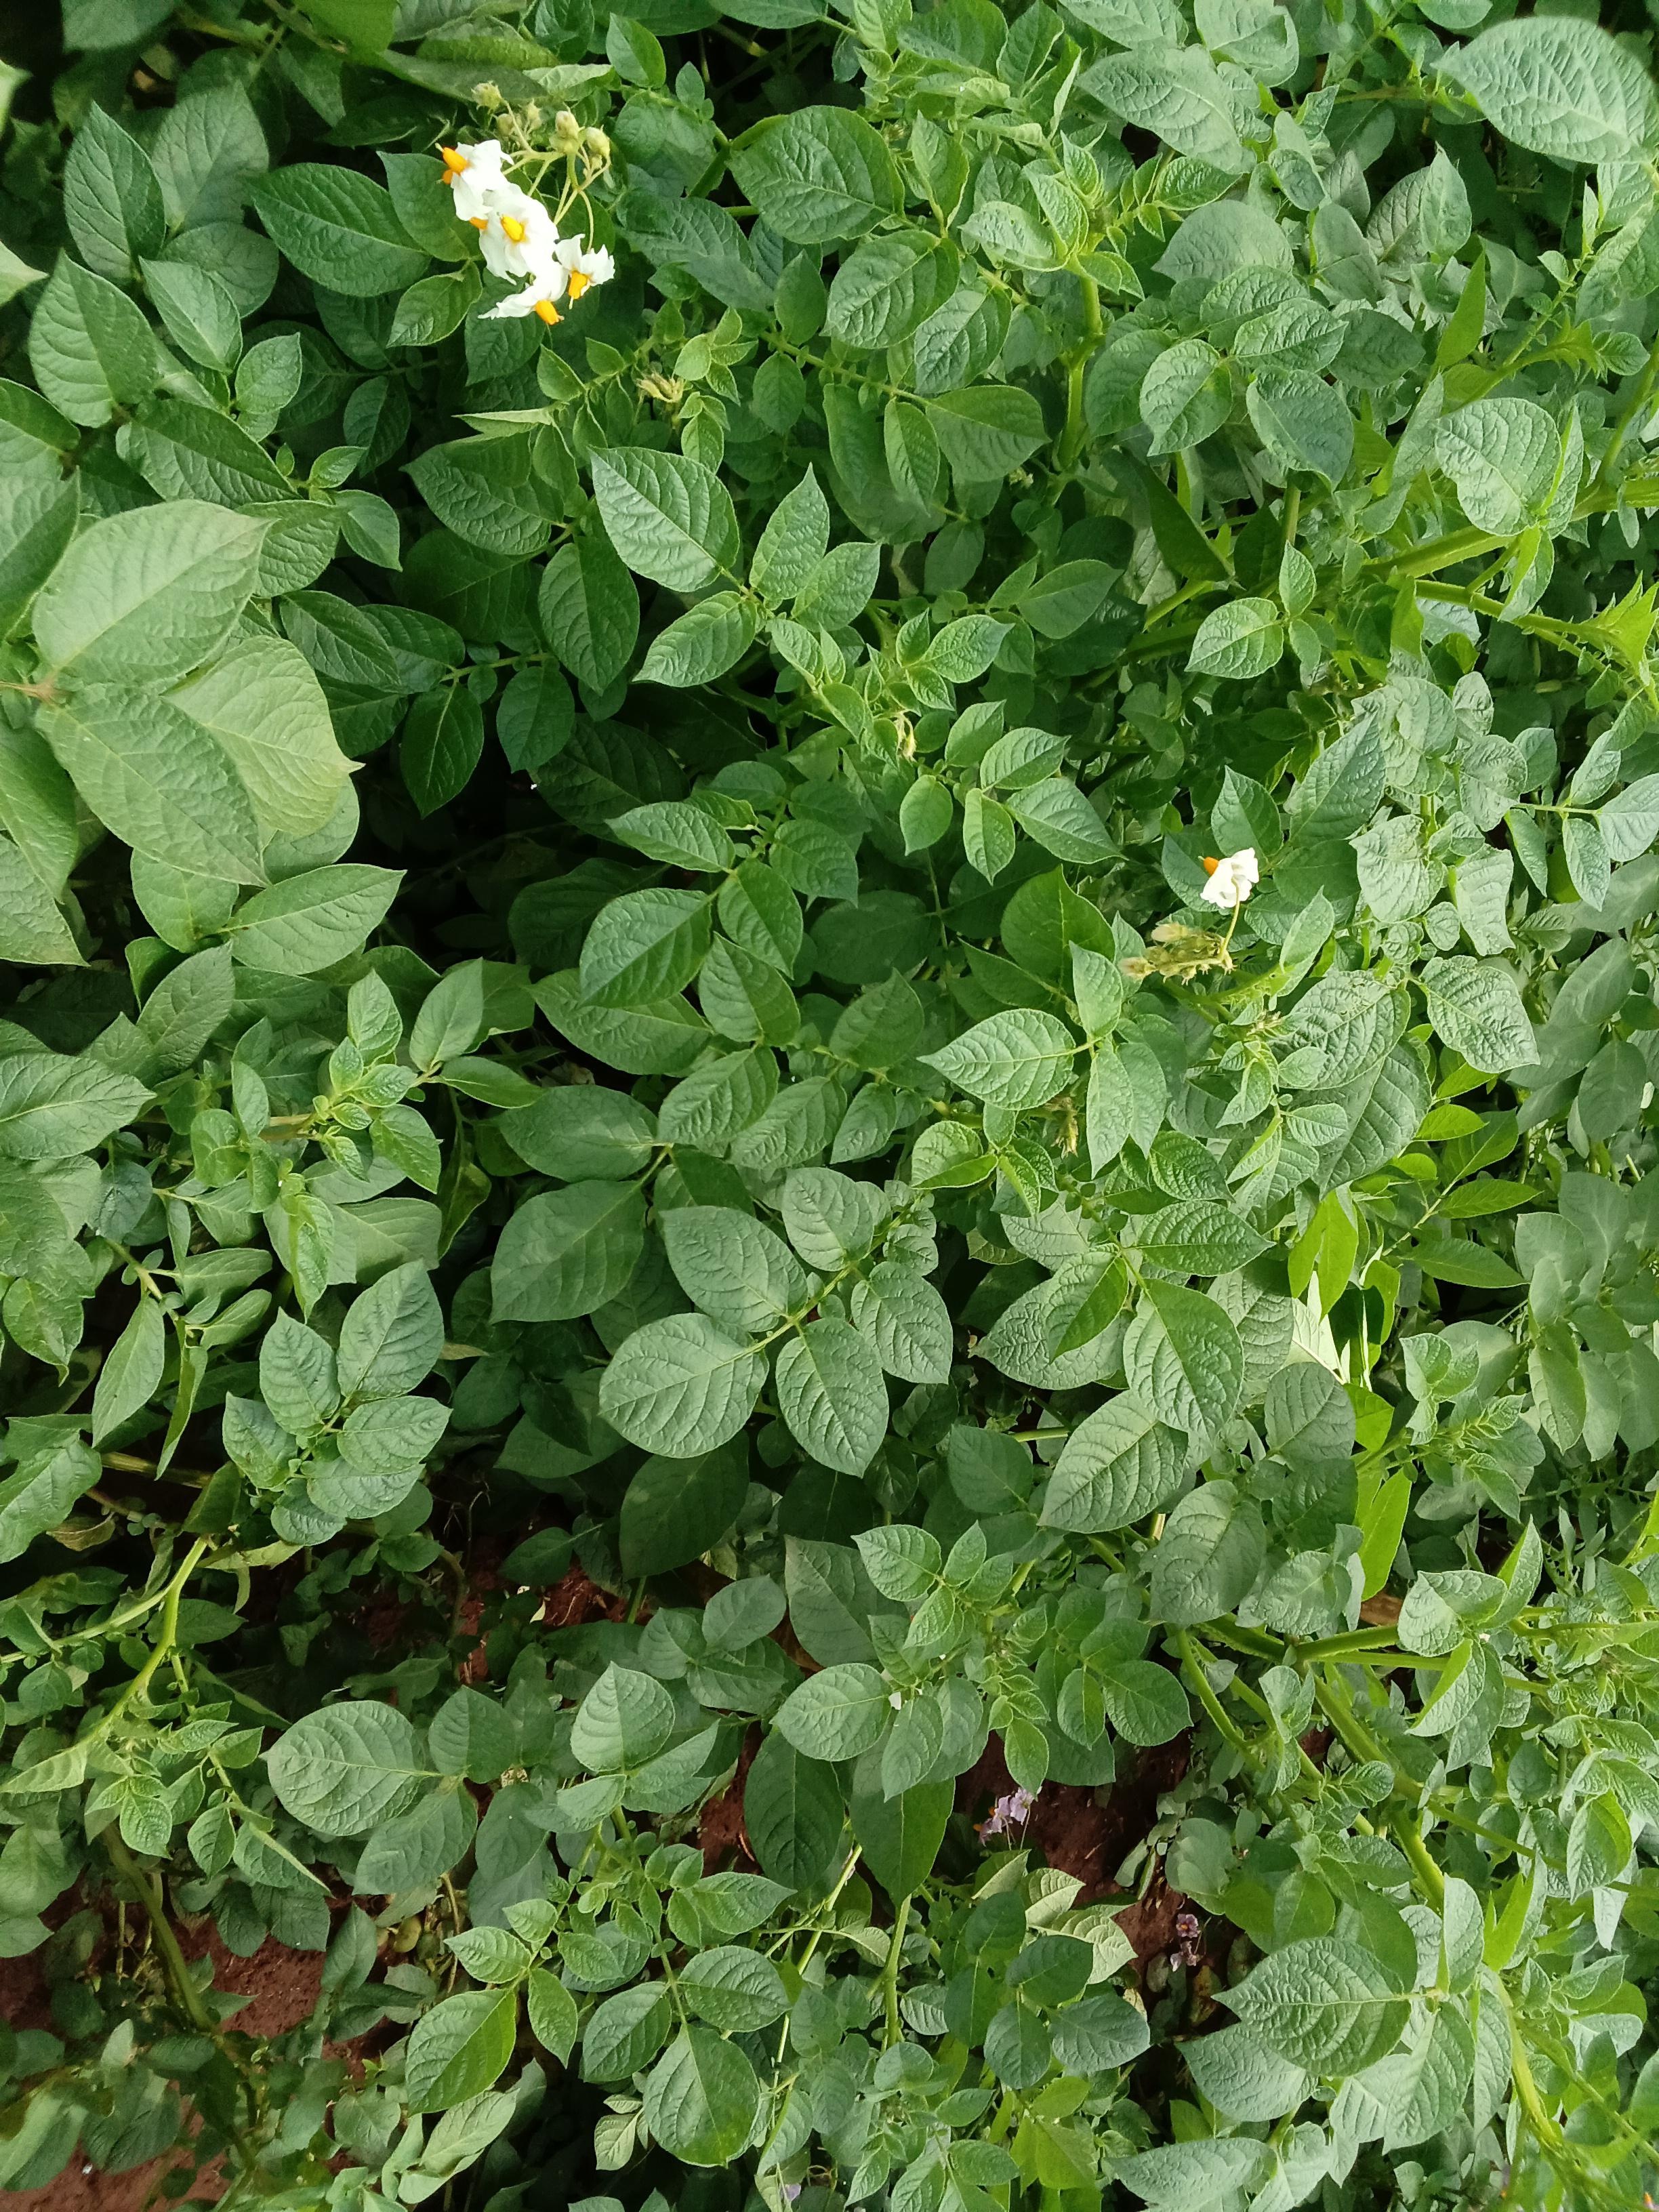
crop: potato
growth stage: flowering
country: Kenya
